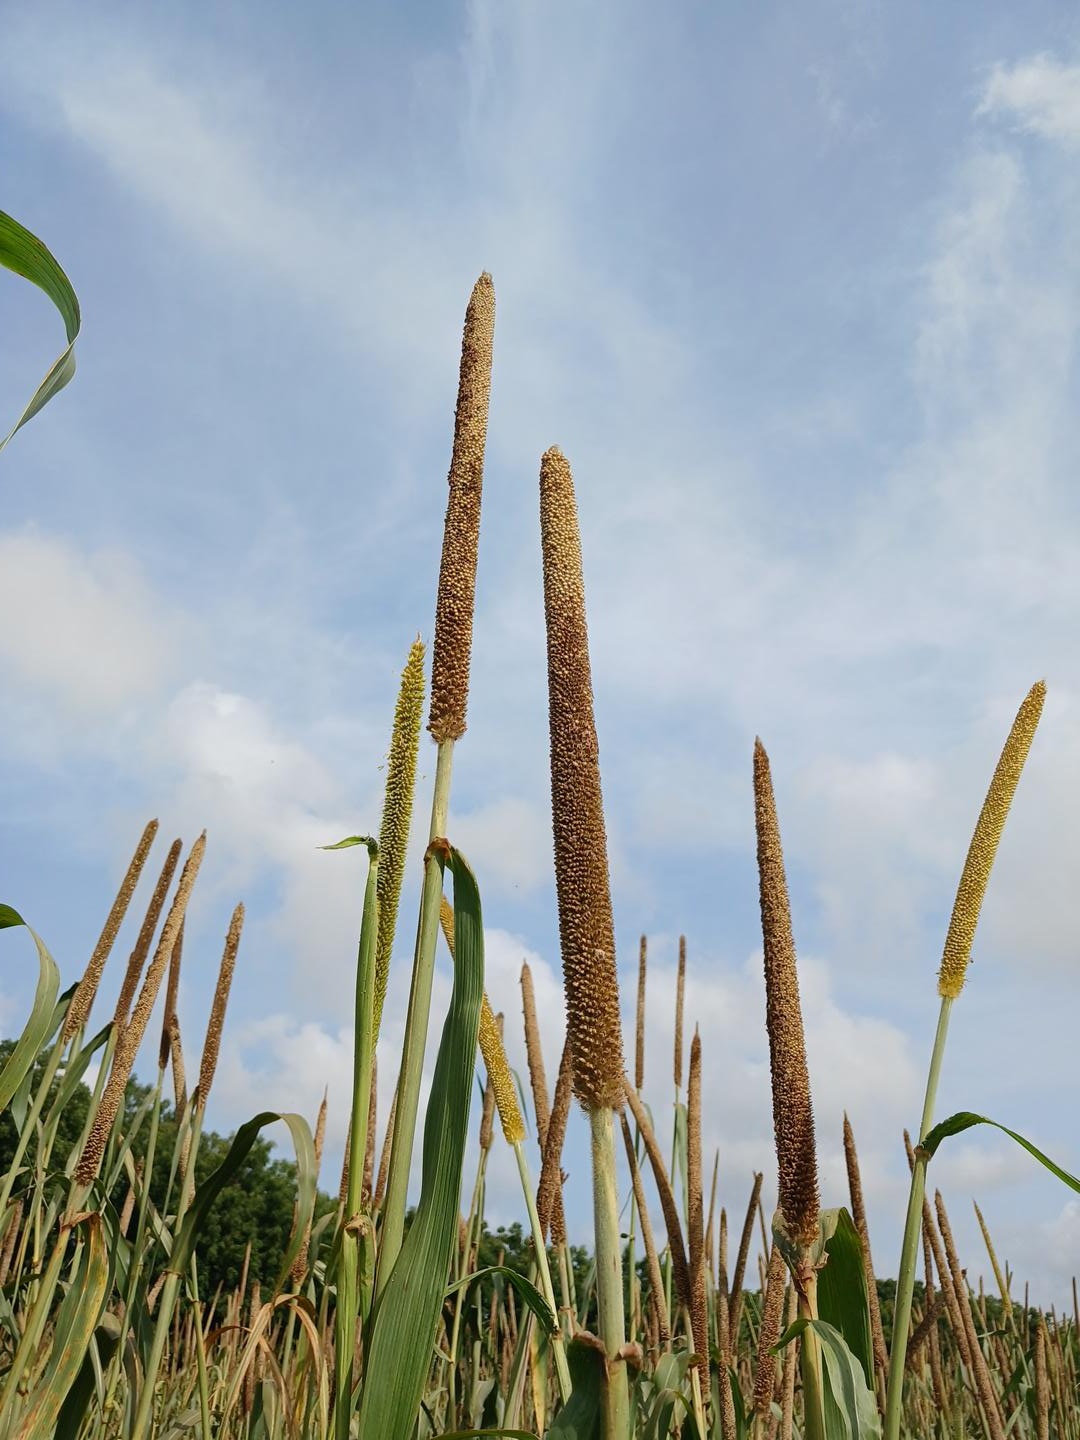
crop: pearl millet
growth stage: maturity
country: Senegal
